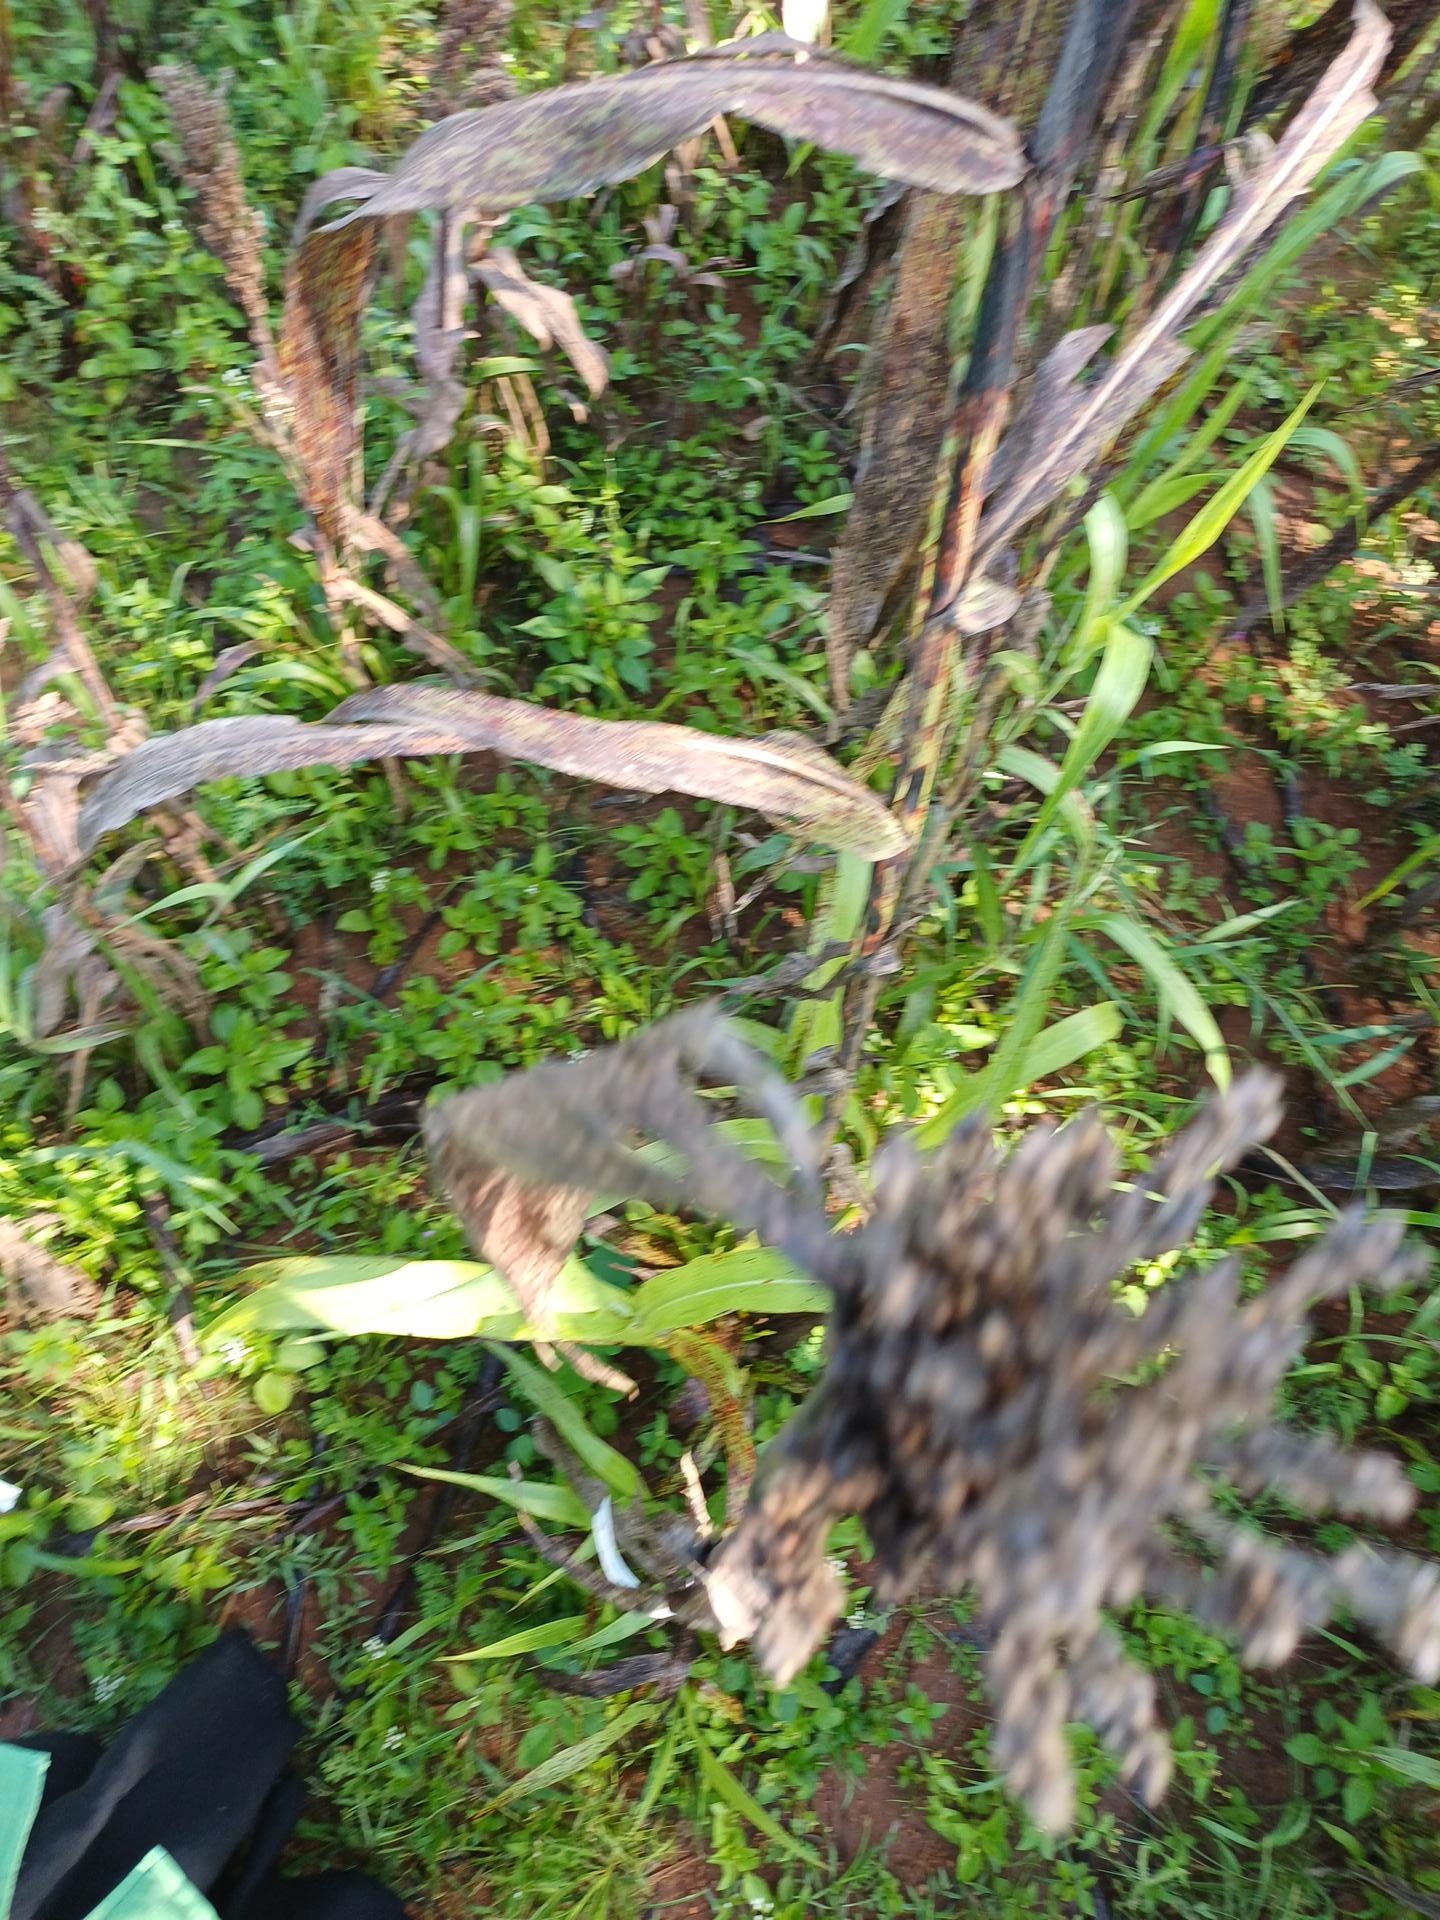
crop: sorghum
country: Kenya
